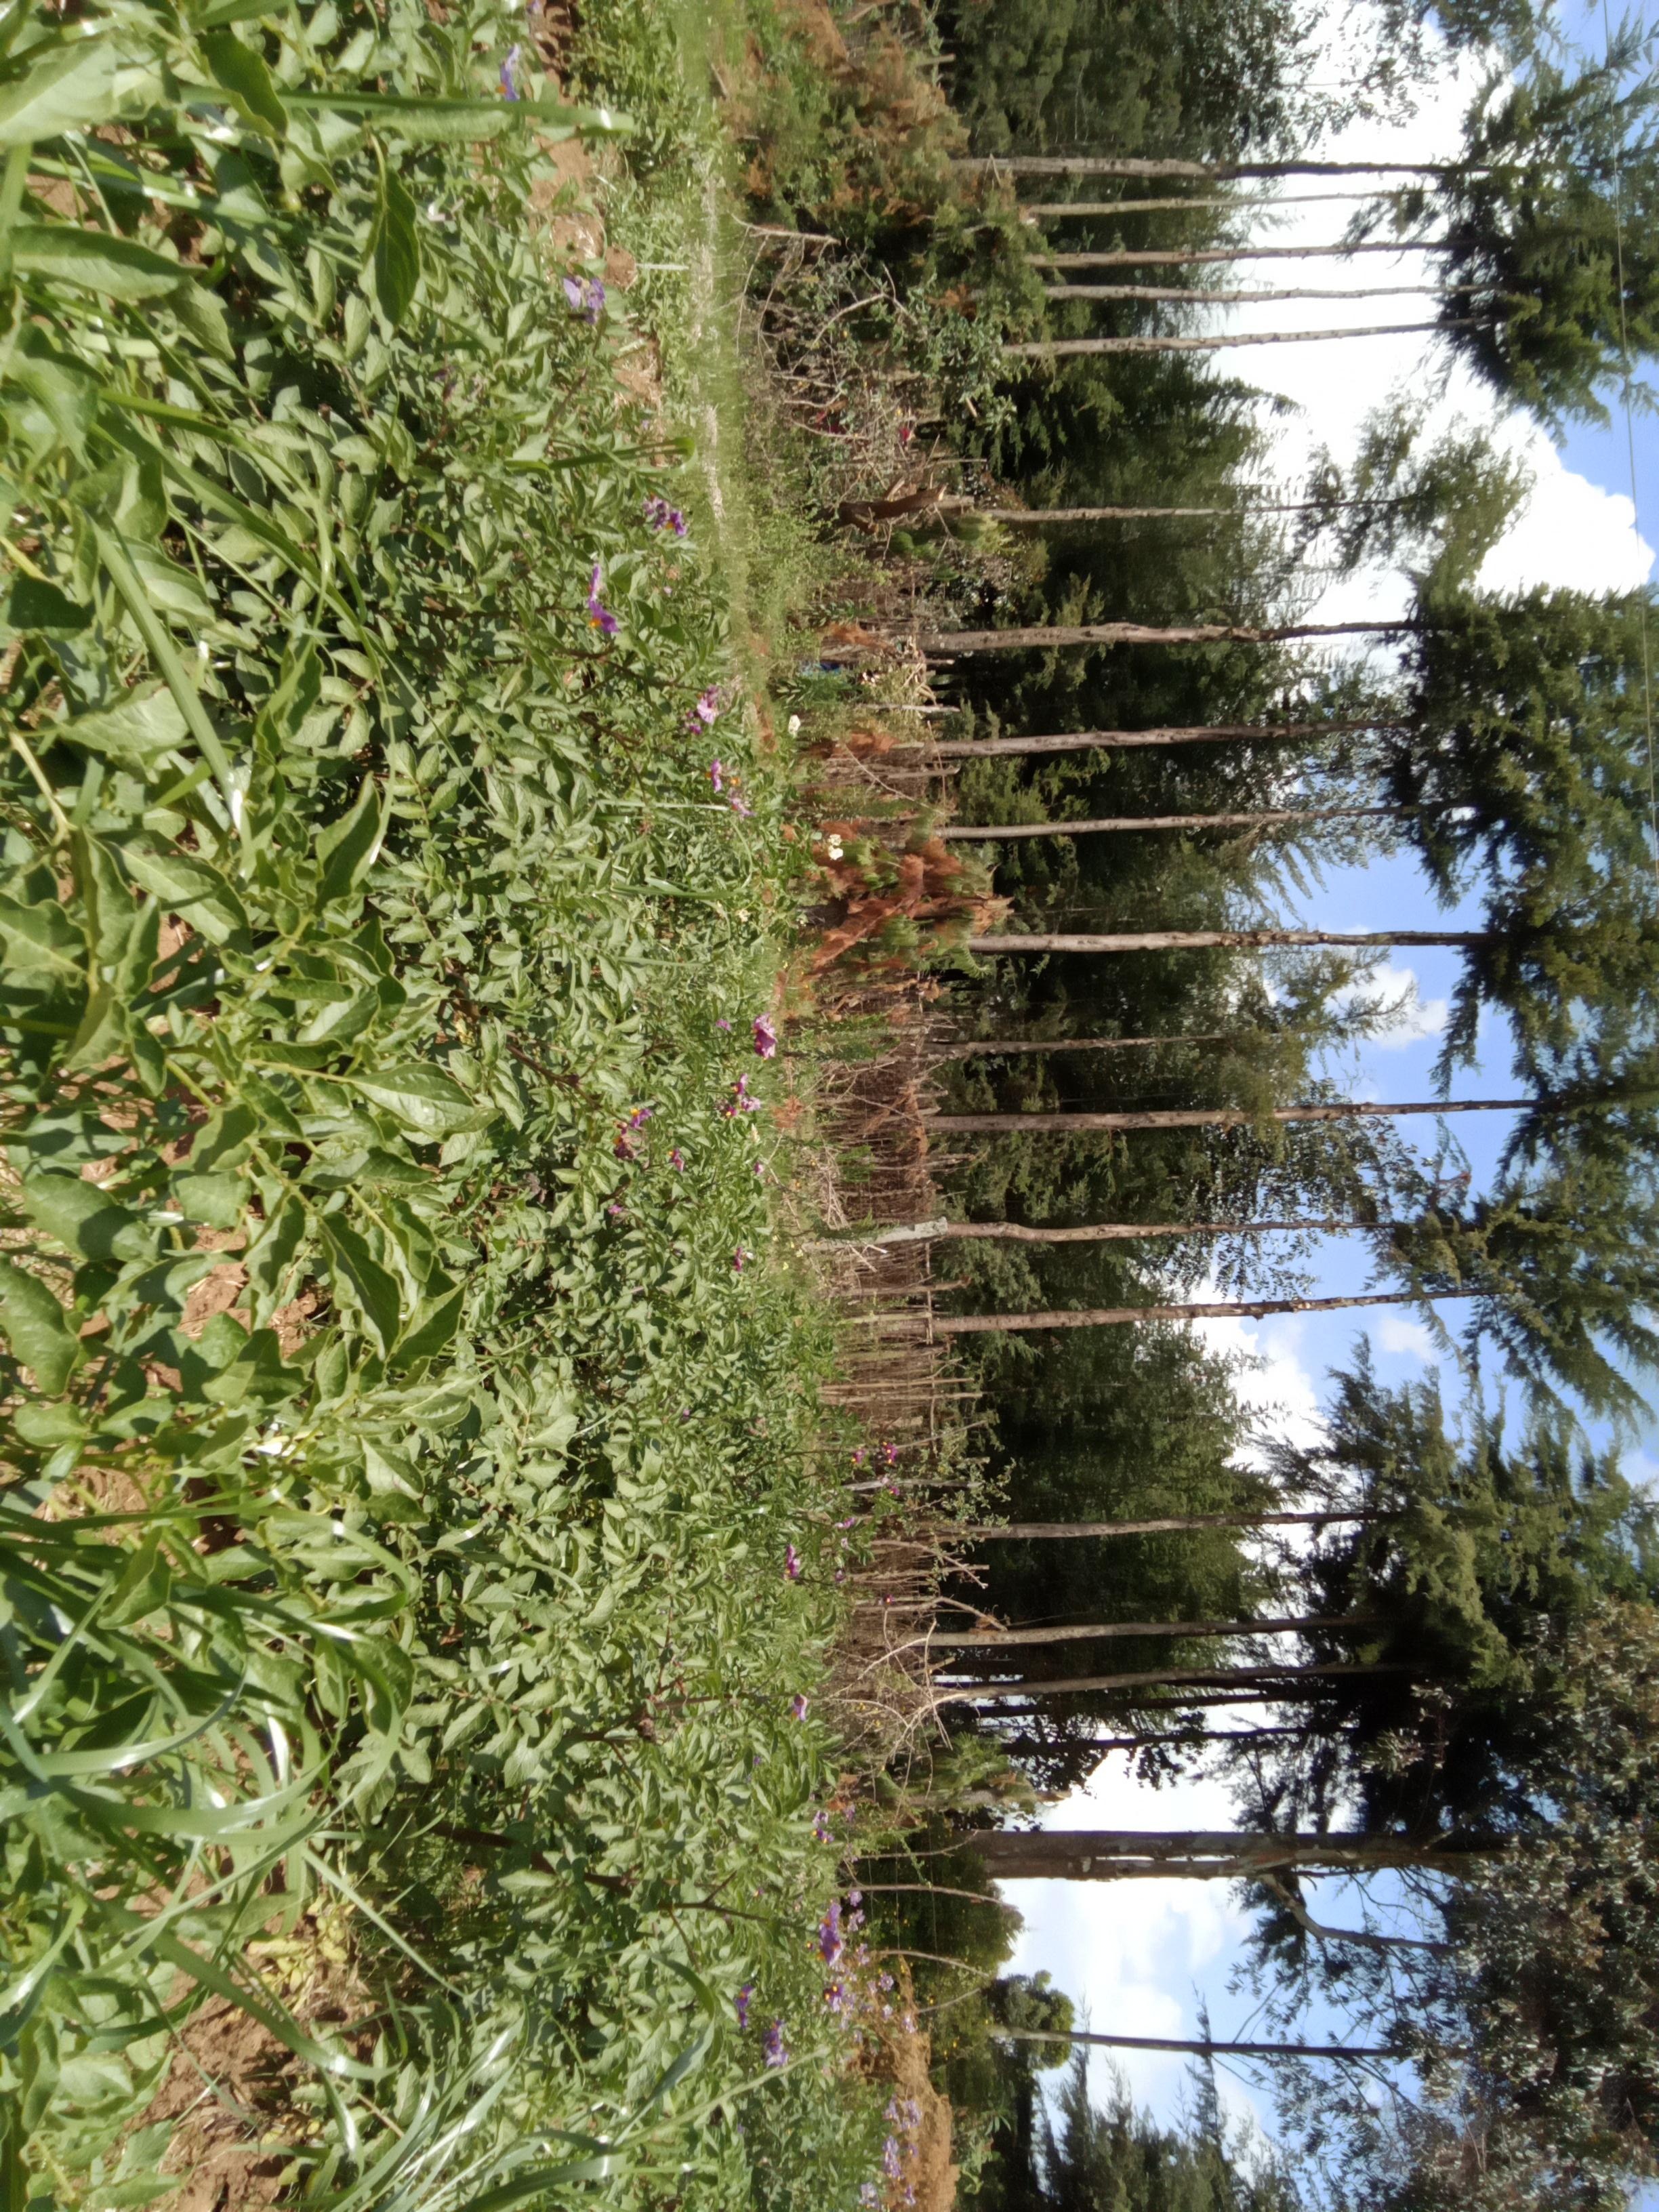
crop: potato
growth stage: flowering
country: Kenya
